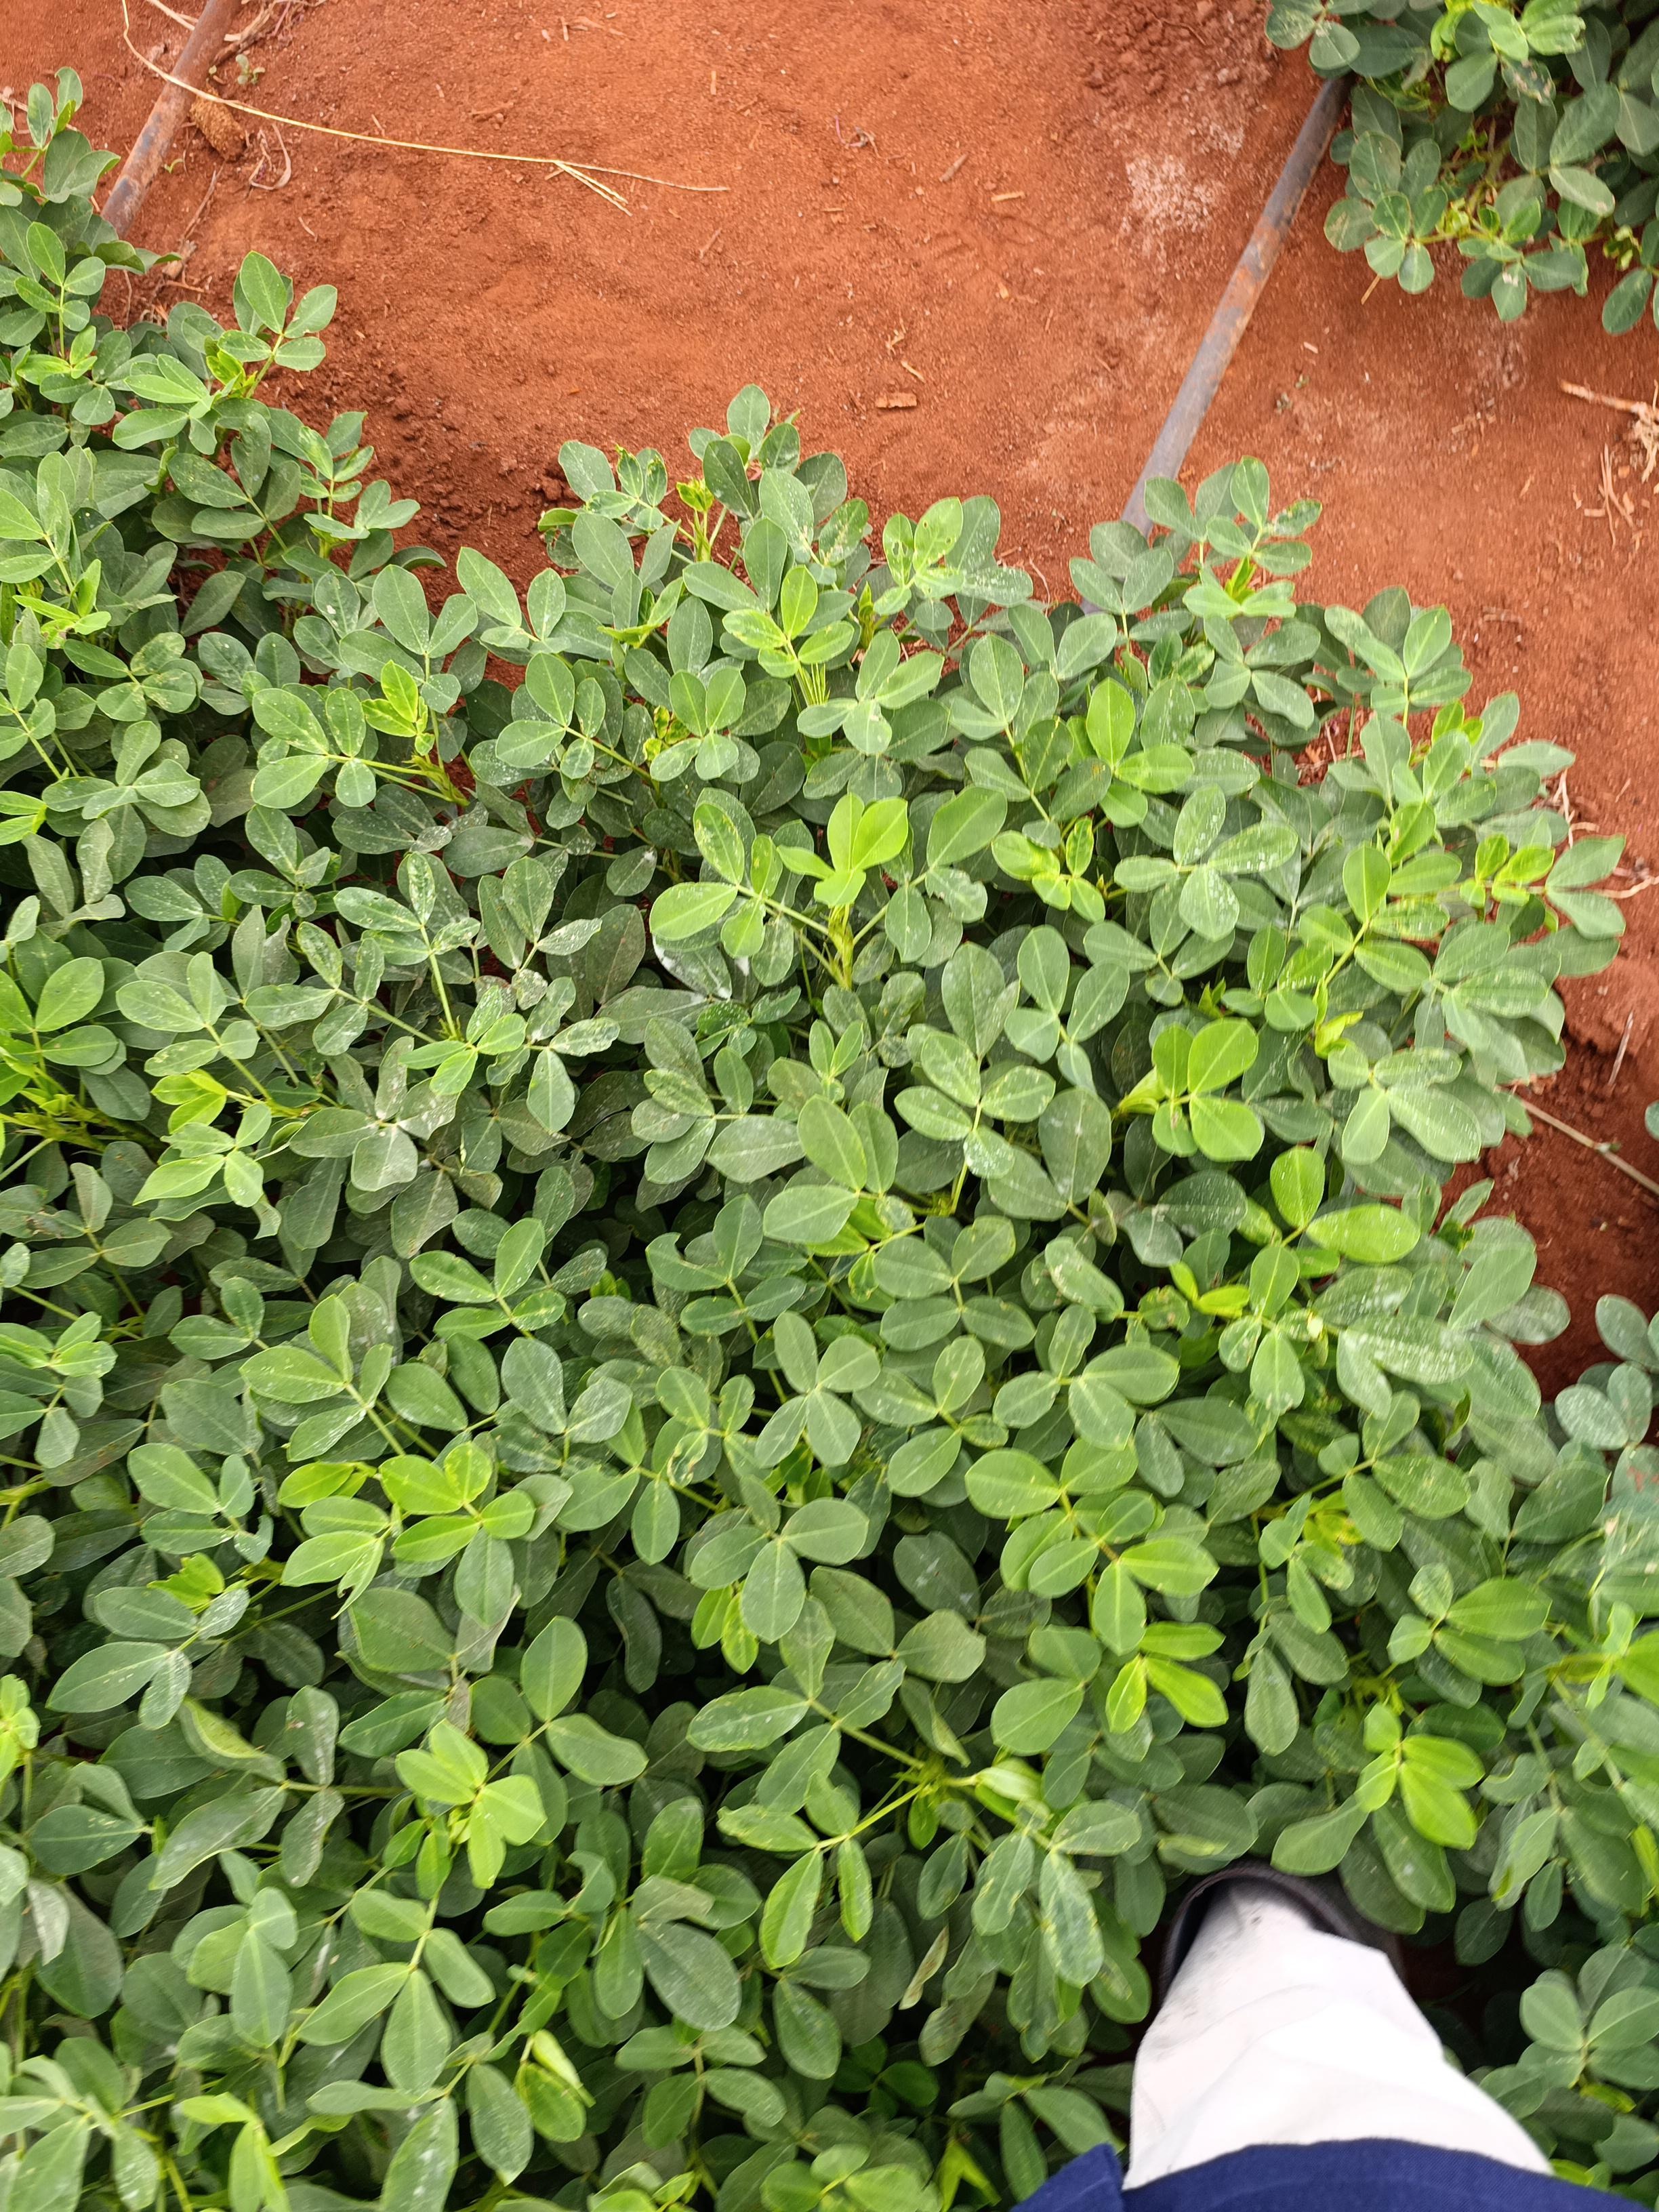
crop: groundnut
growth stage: pegging
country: Kenya
